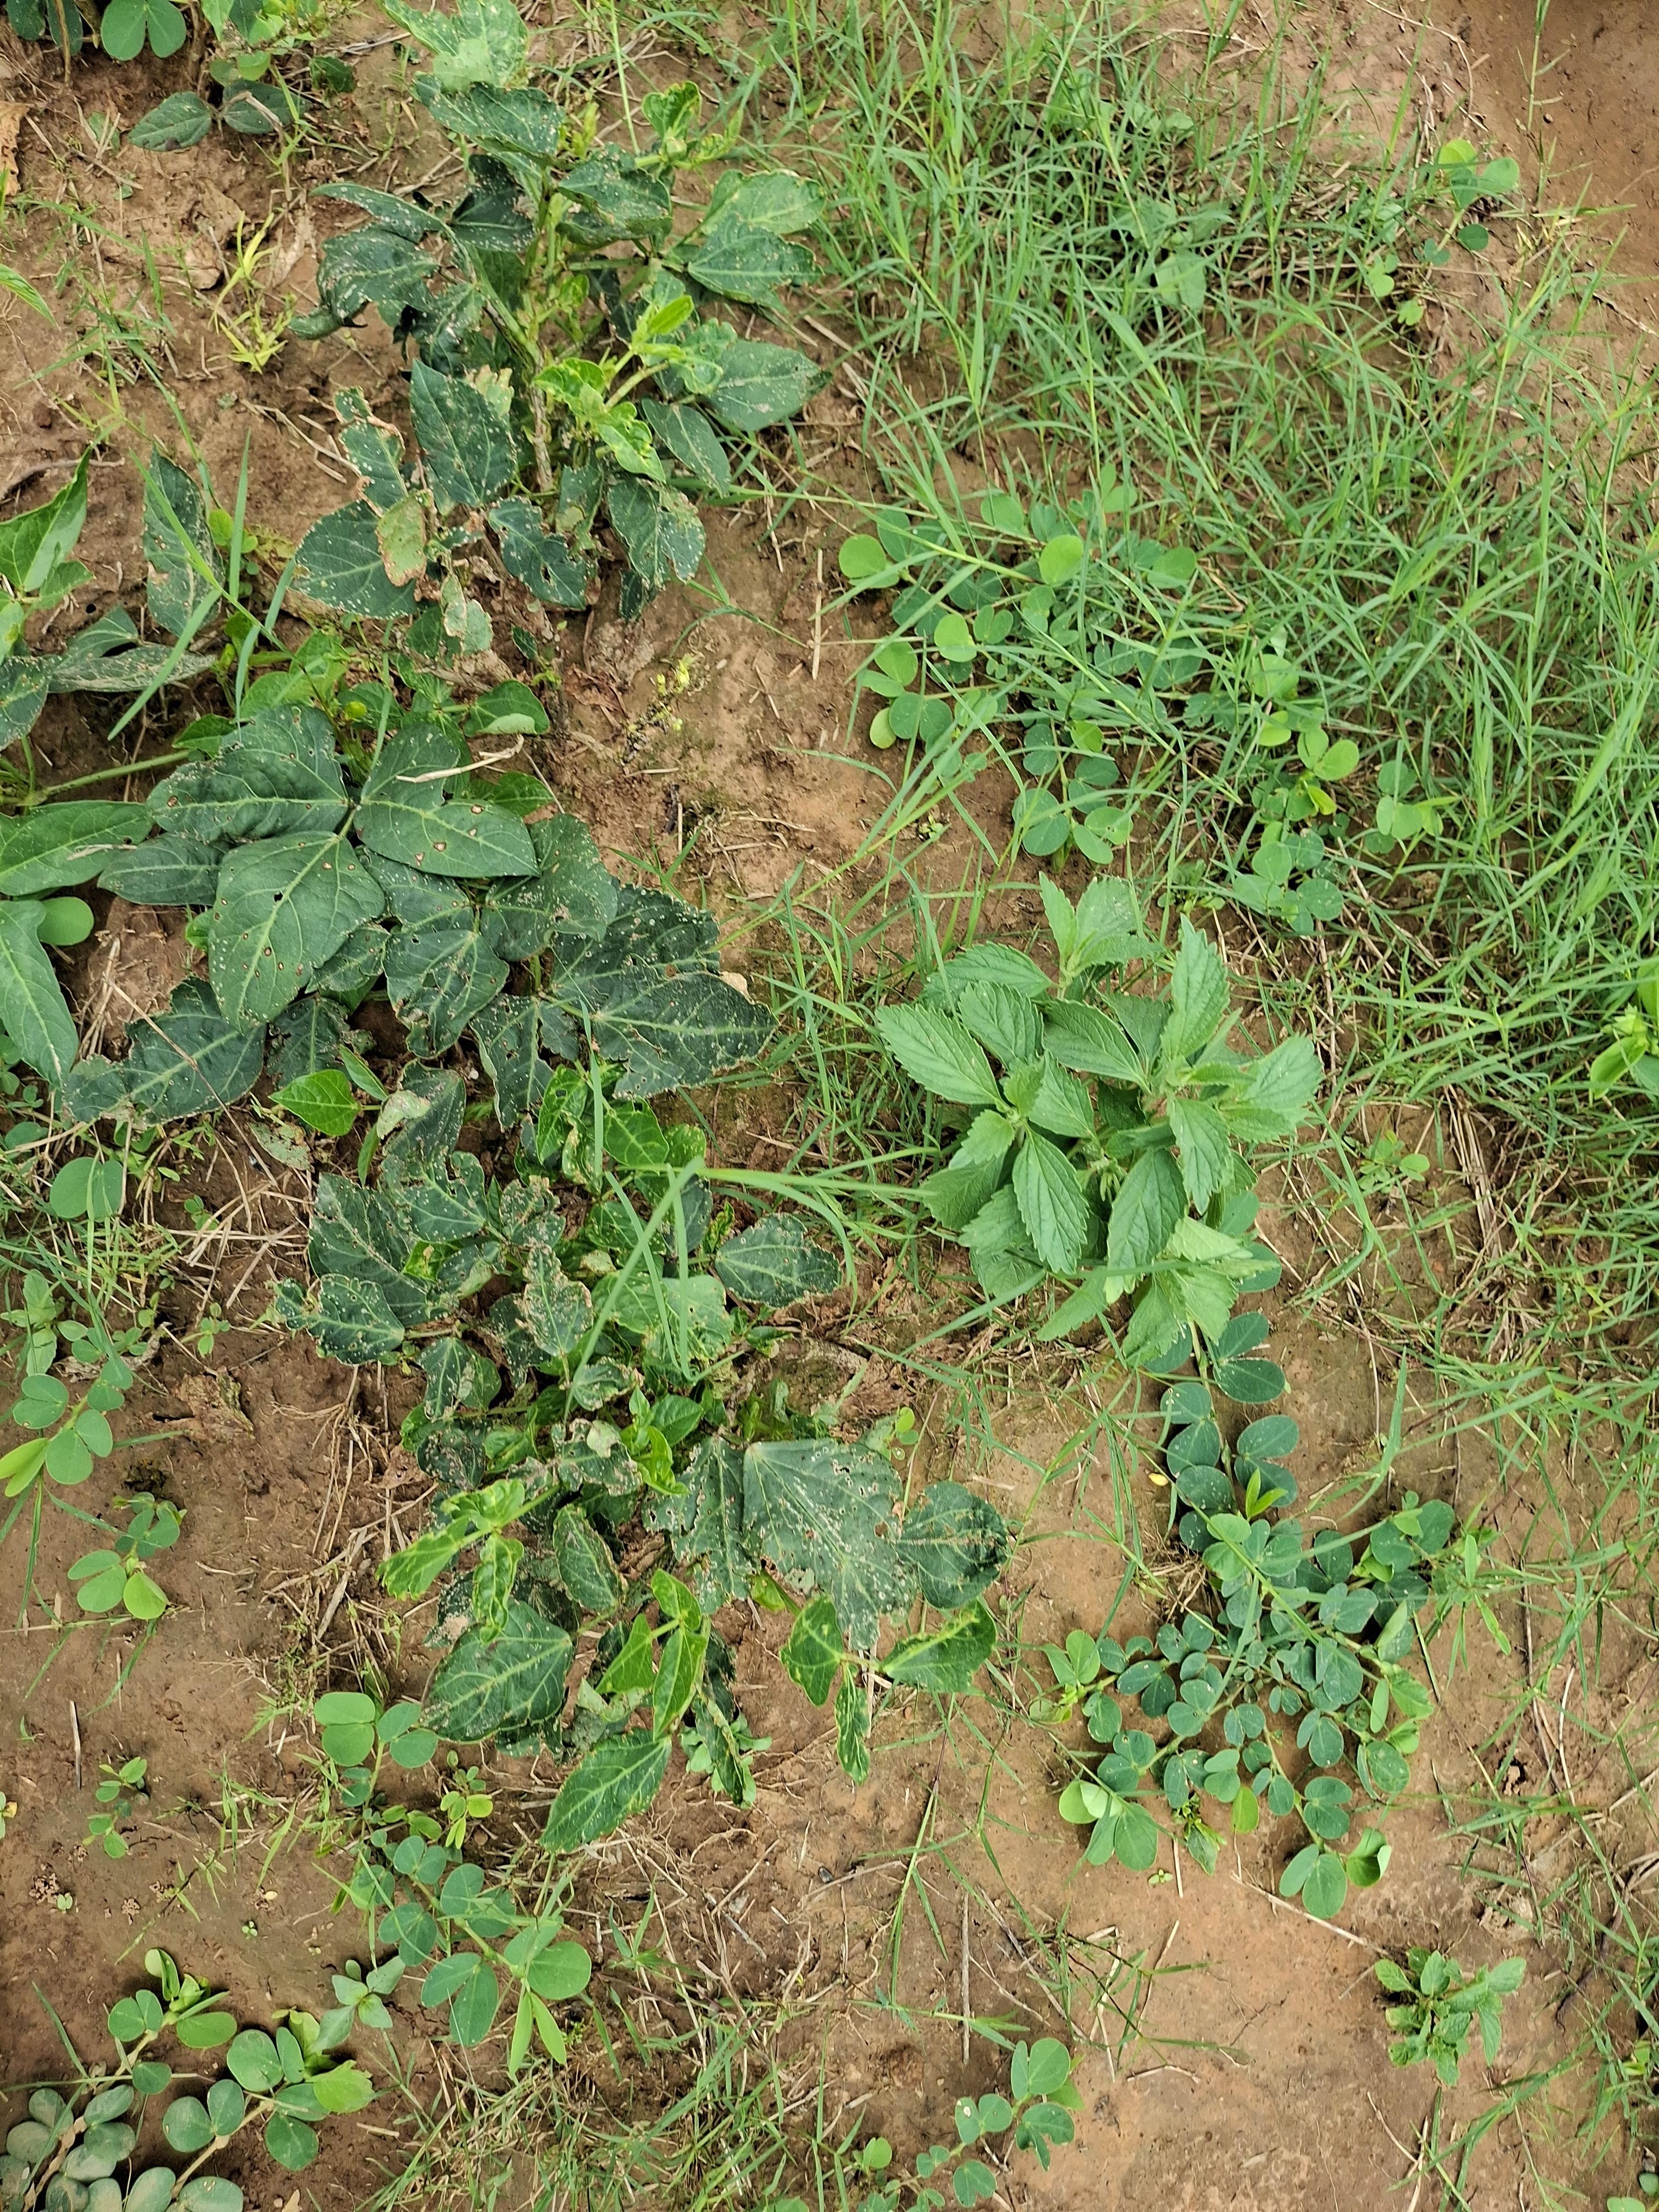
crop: cowpea
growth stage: flowering
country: Nigeria
